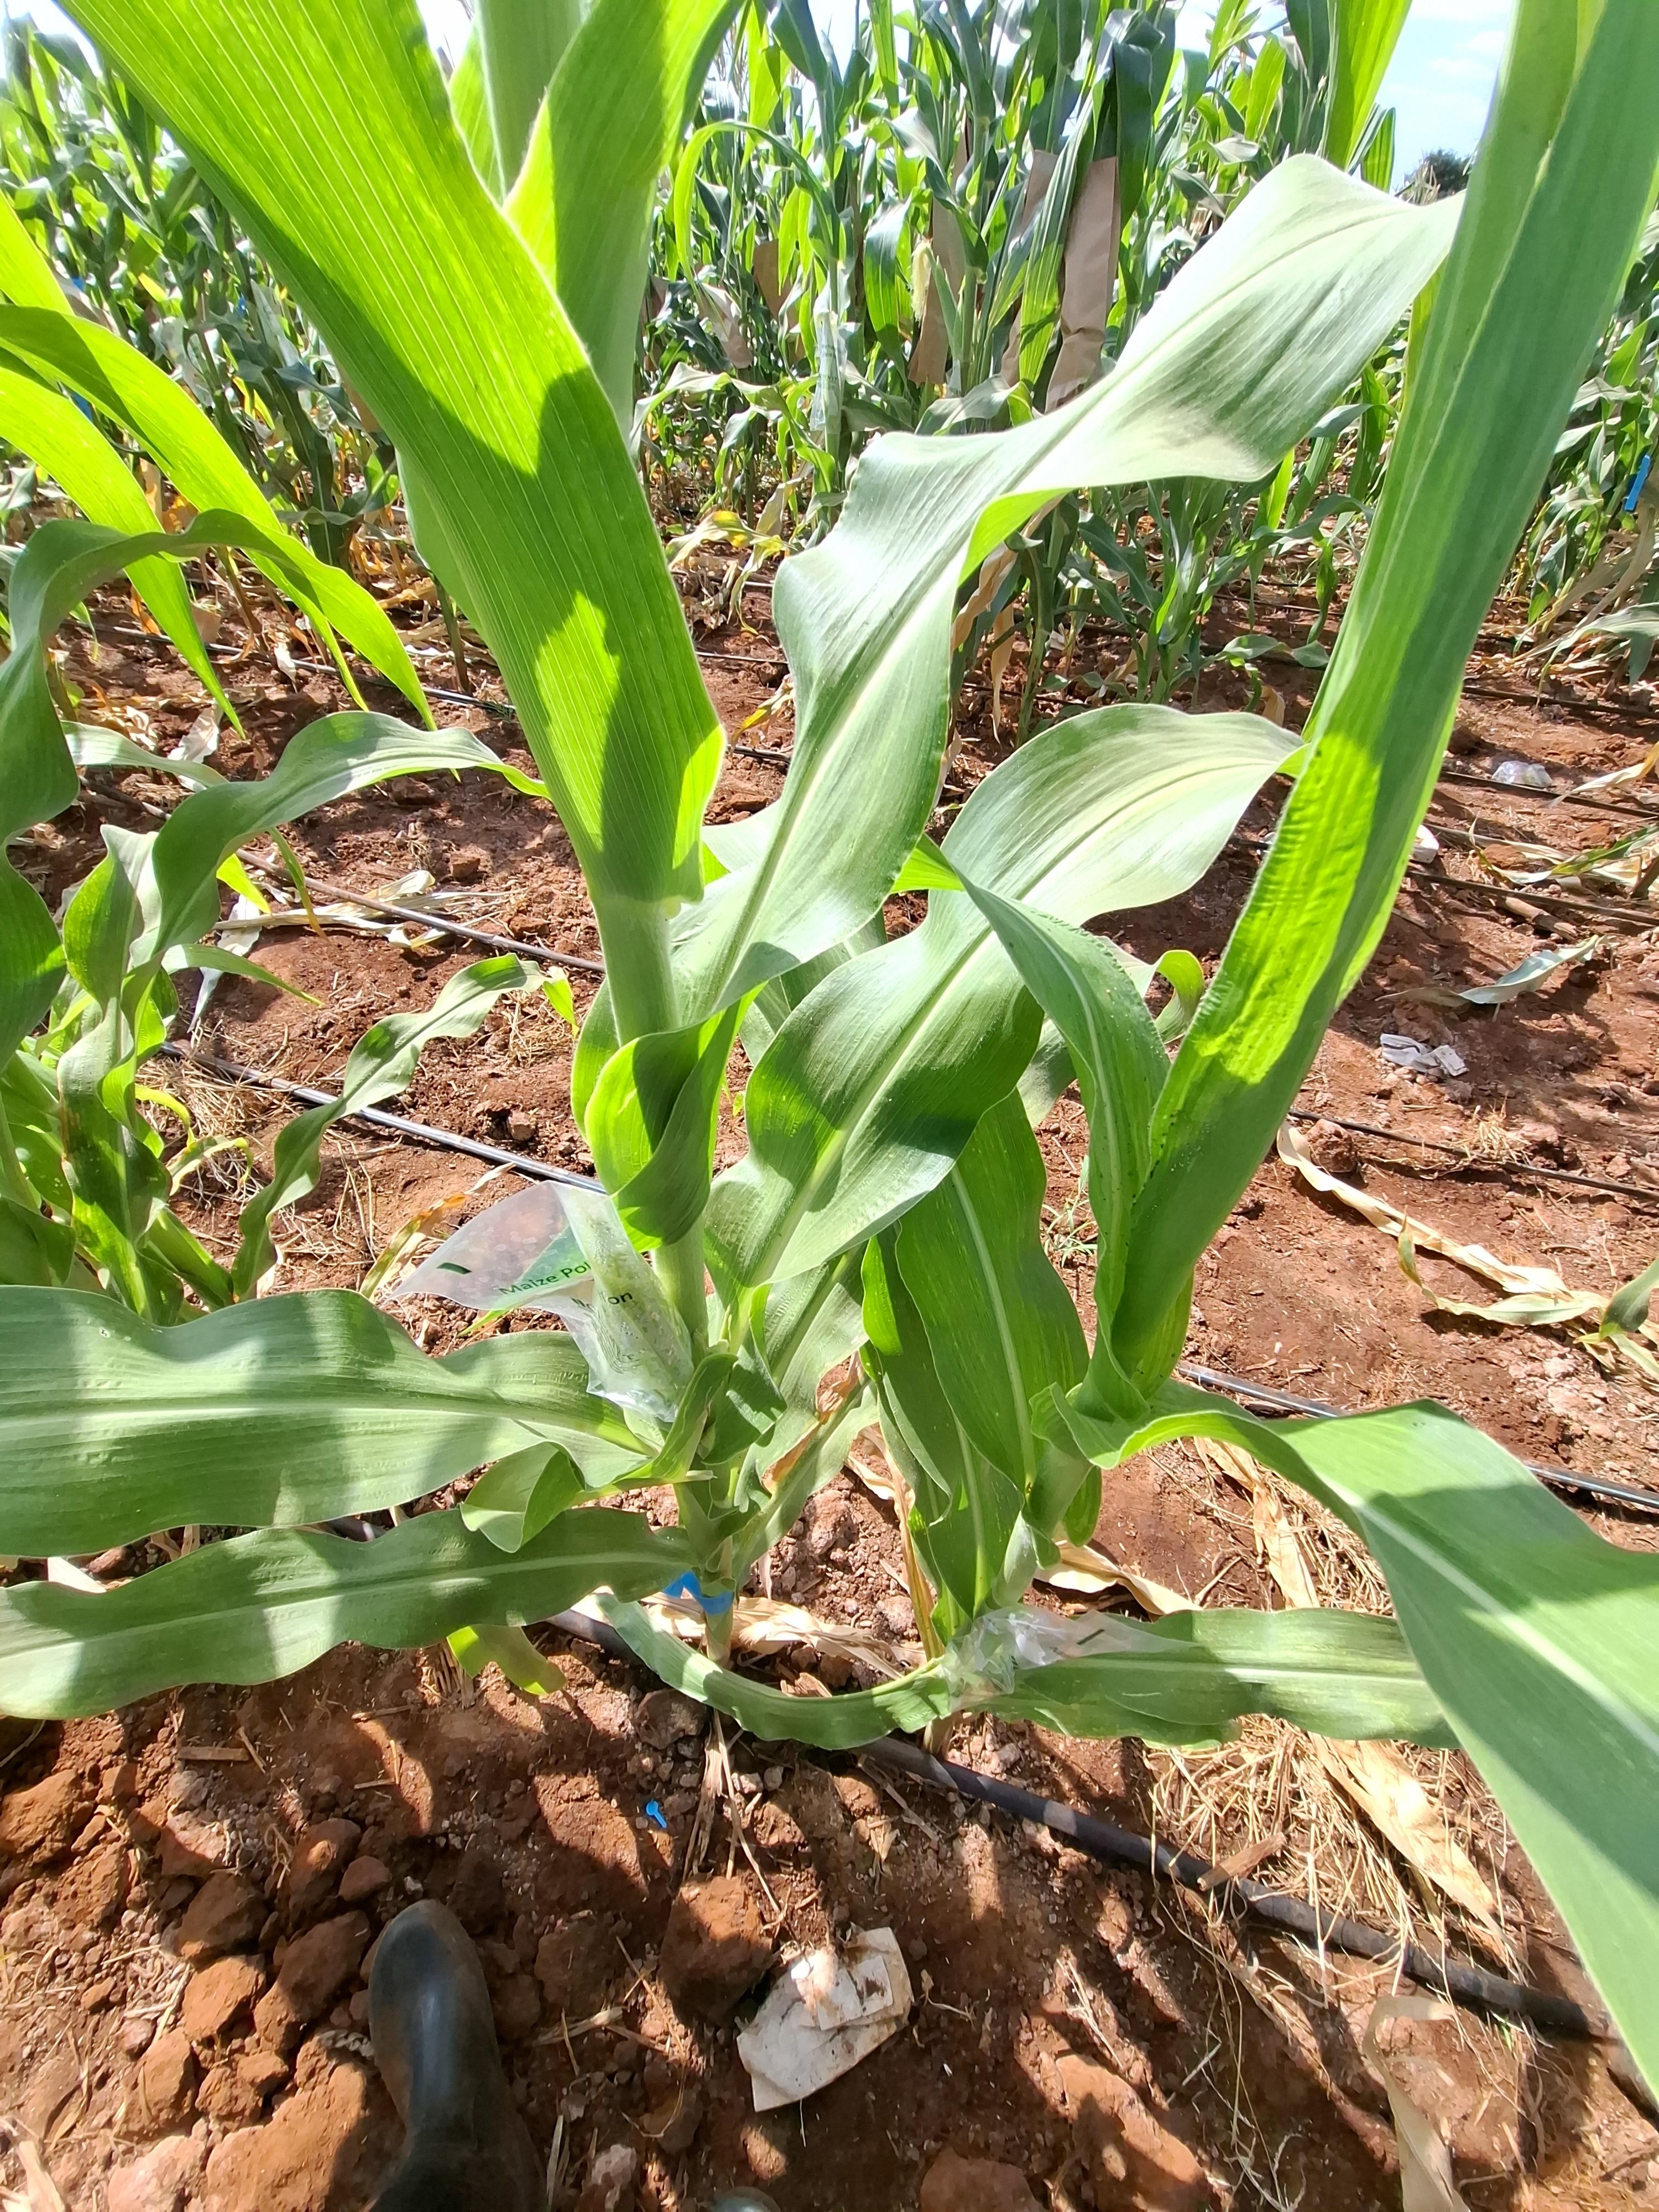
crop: maize
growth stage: flowering
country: Kenya
